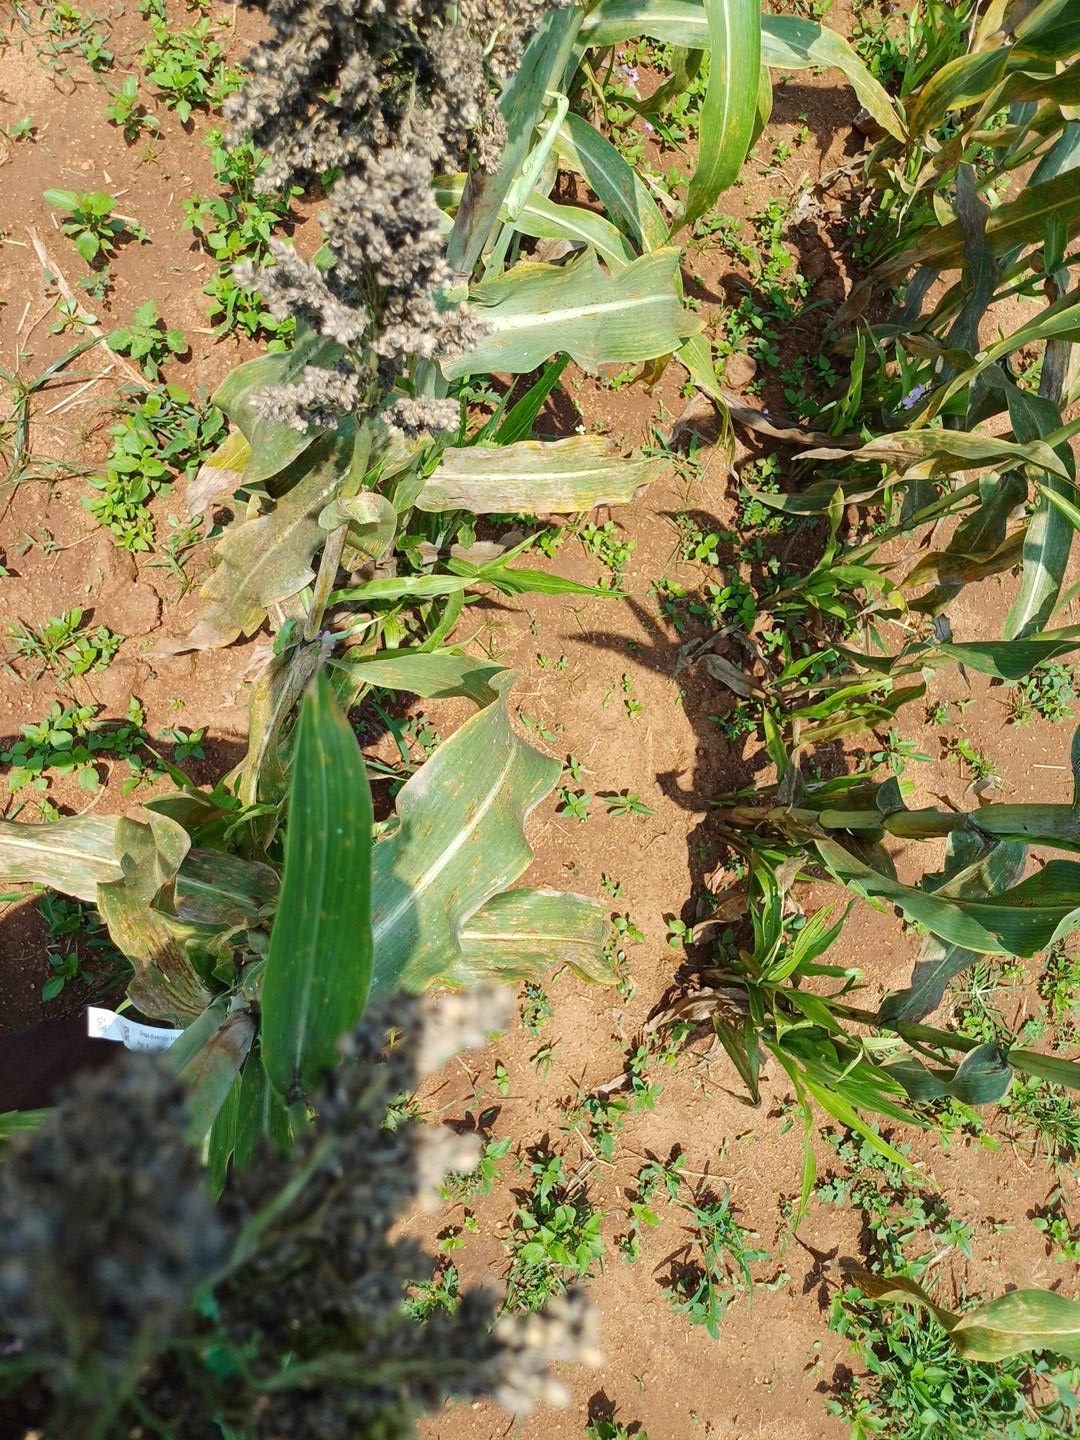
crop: sorghum
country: Kenya
